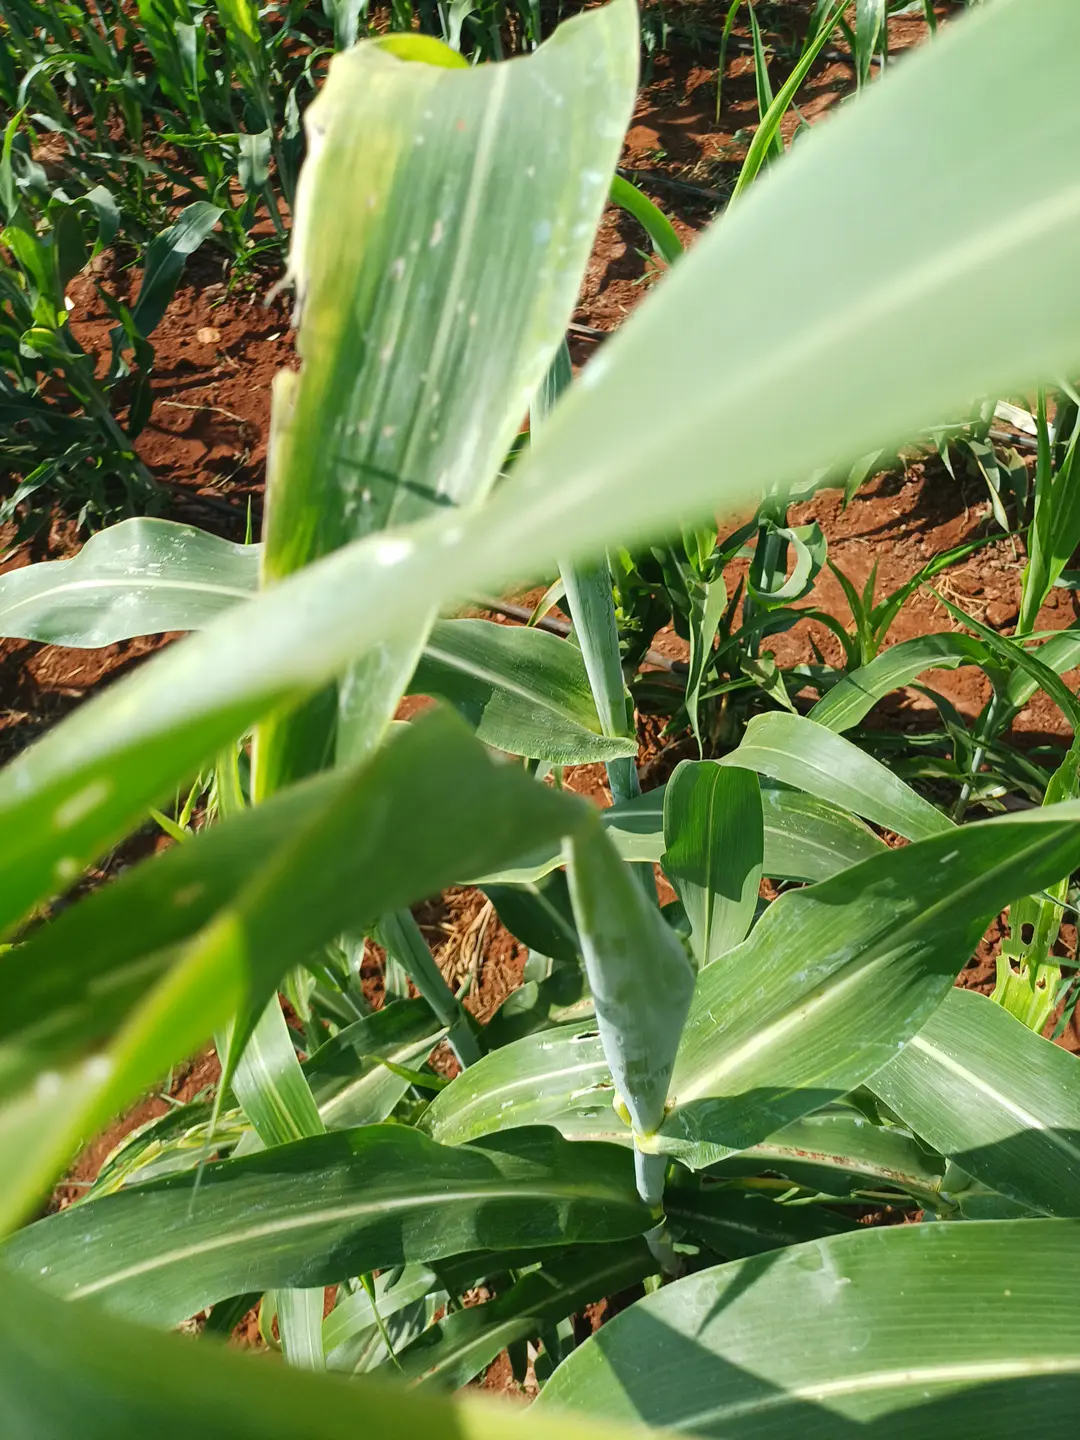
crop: sorghum
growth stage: heading tuber
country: Kenya
